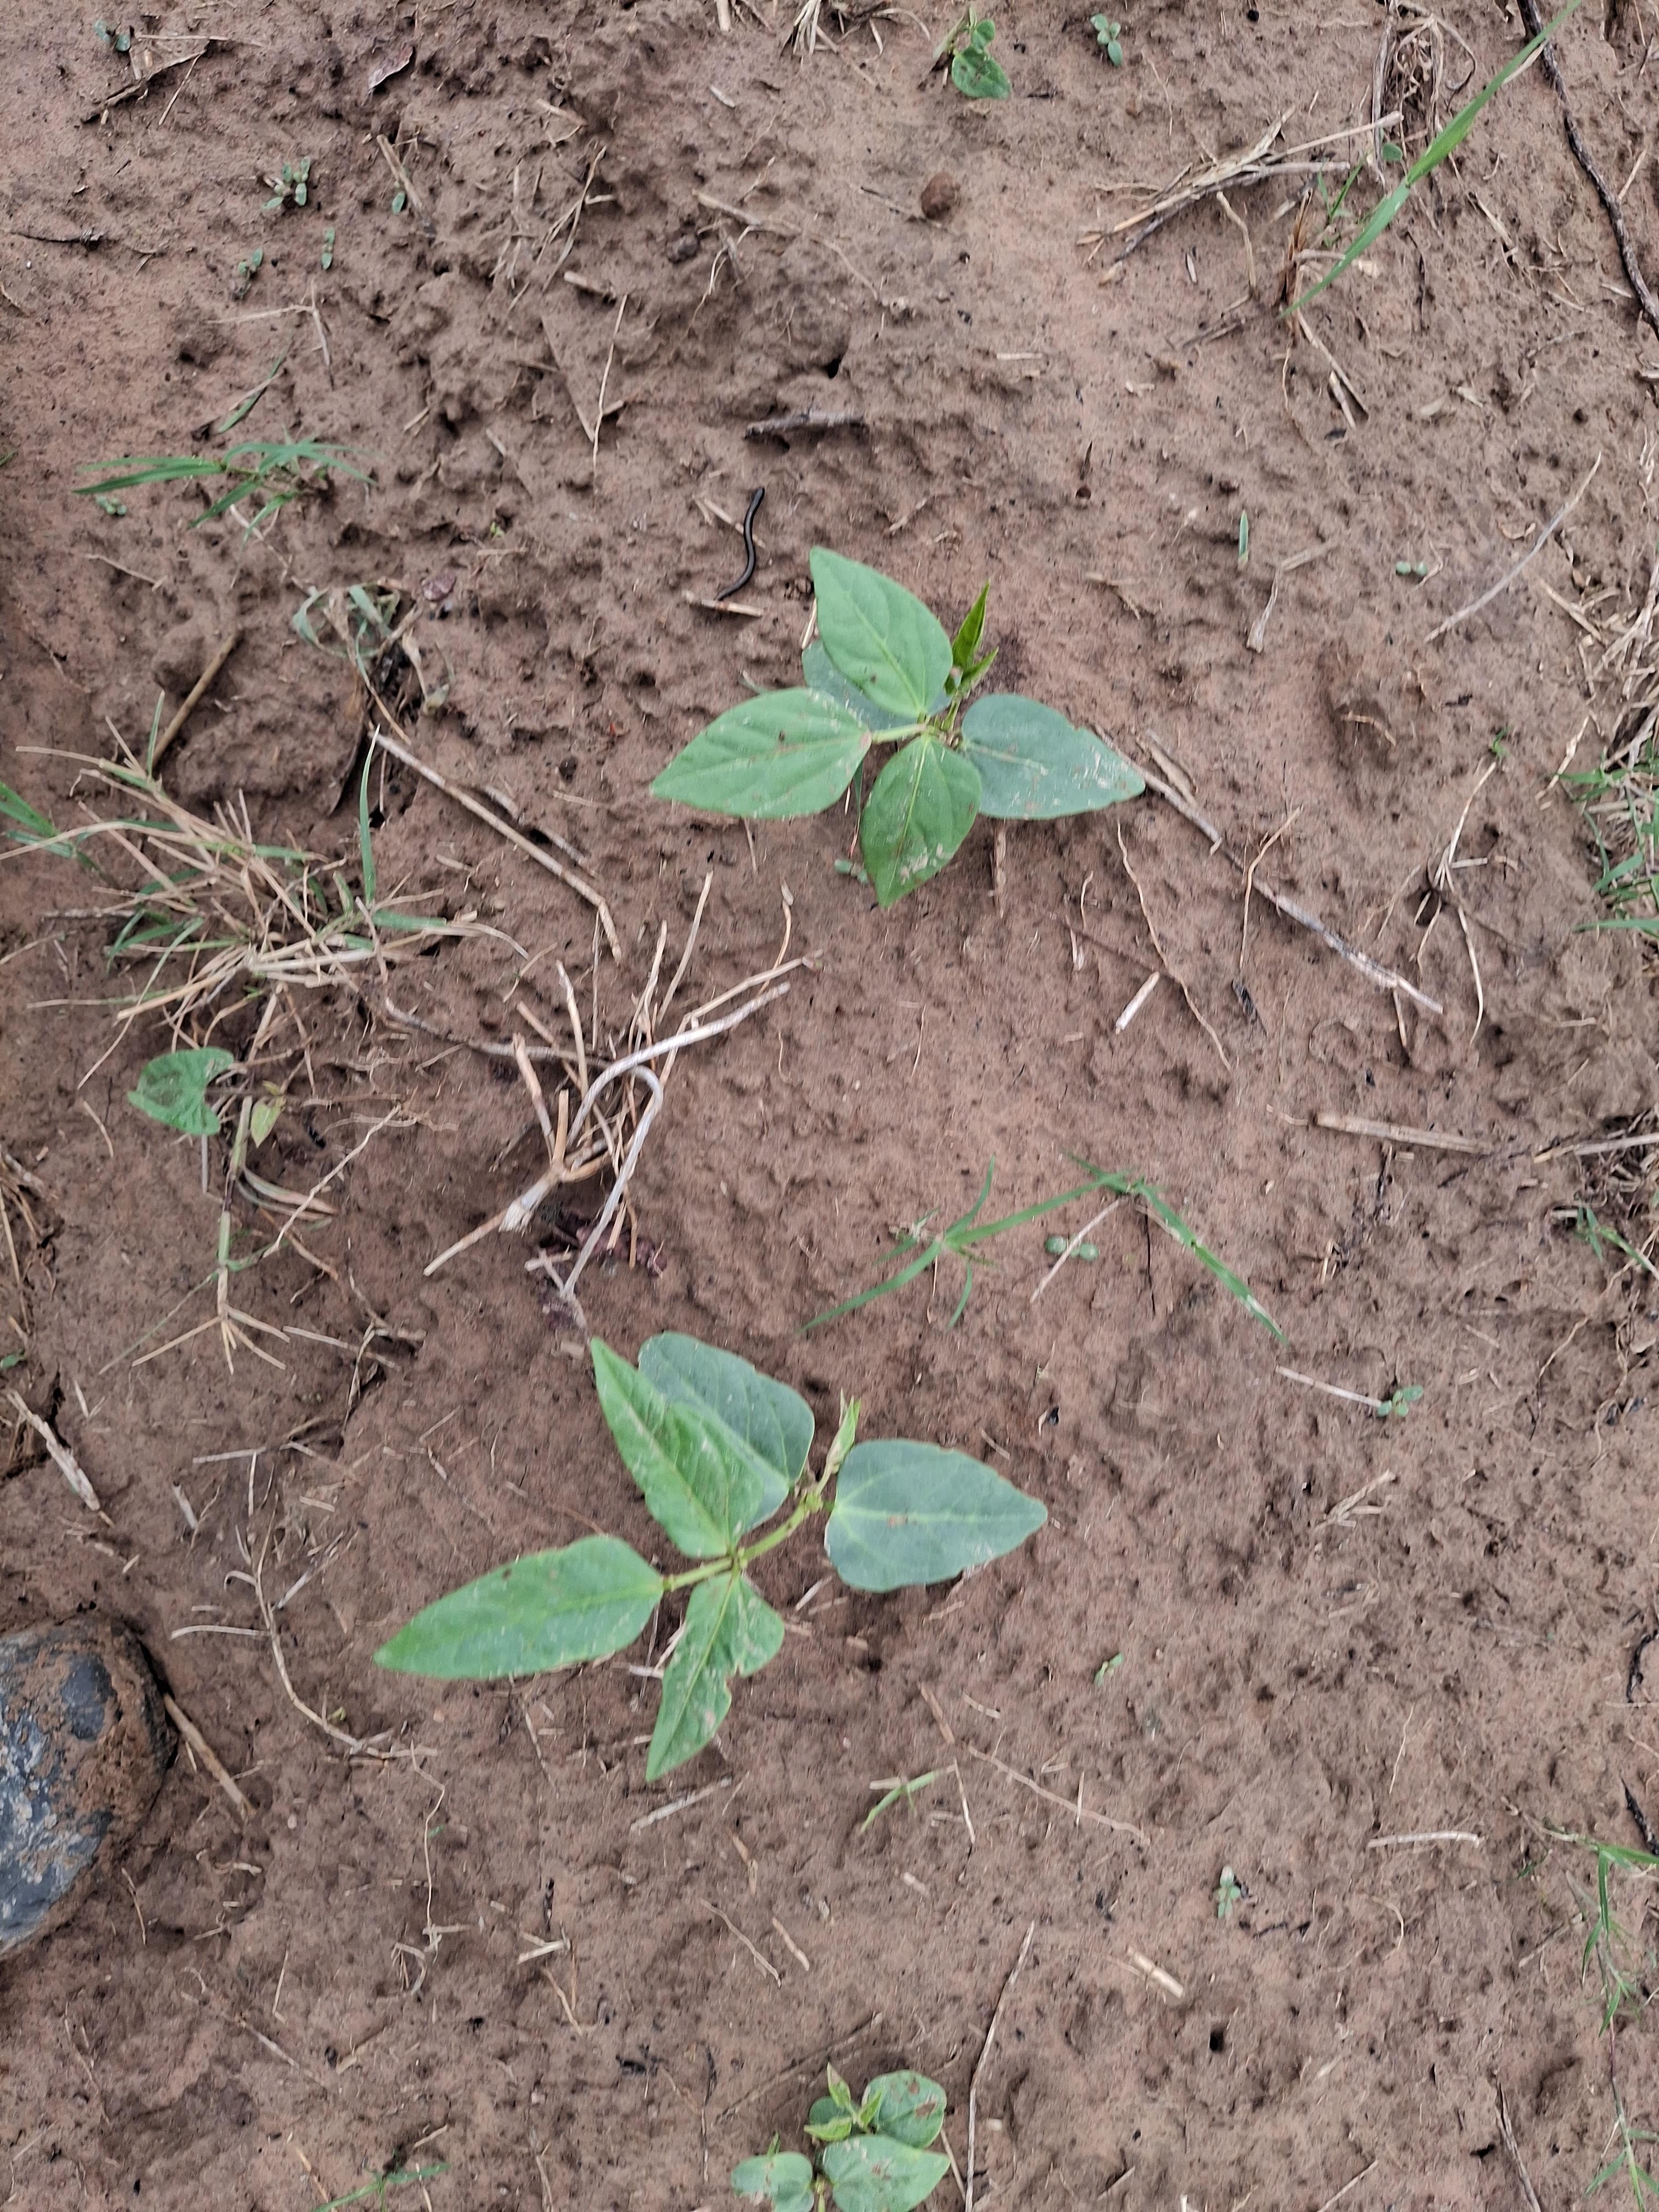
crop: cowpea
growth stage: emergence
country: Nigeria
